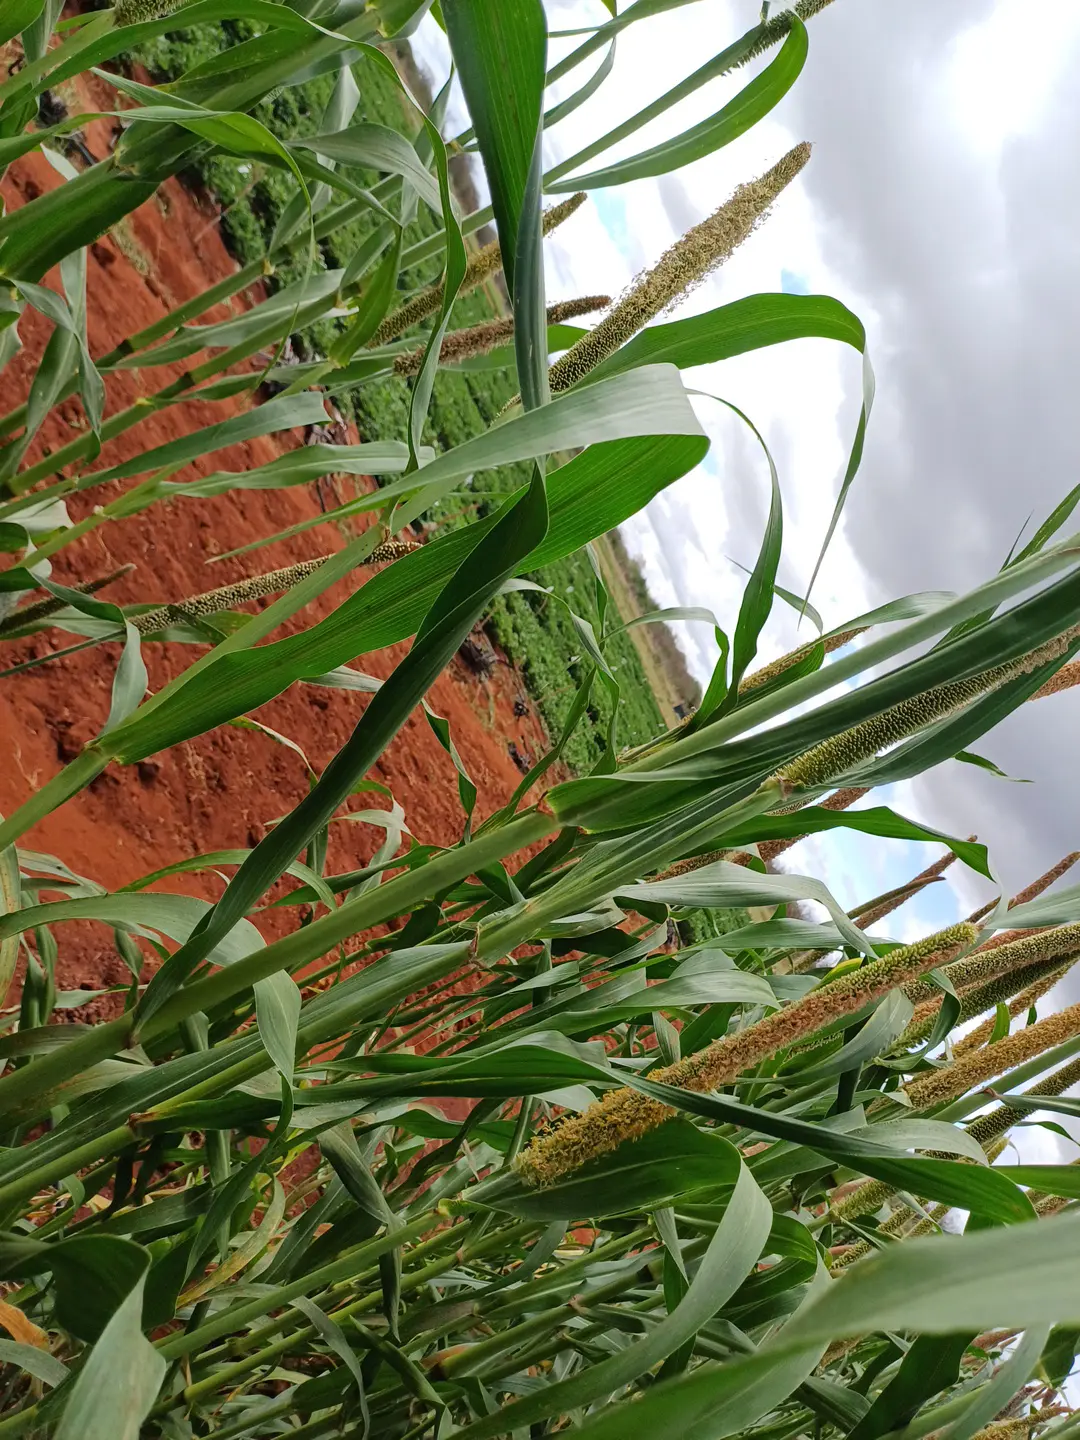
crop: pearl millet
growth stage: flowering
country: Kenya
